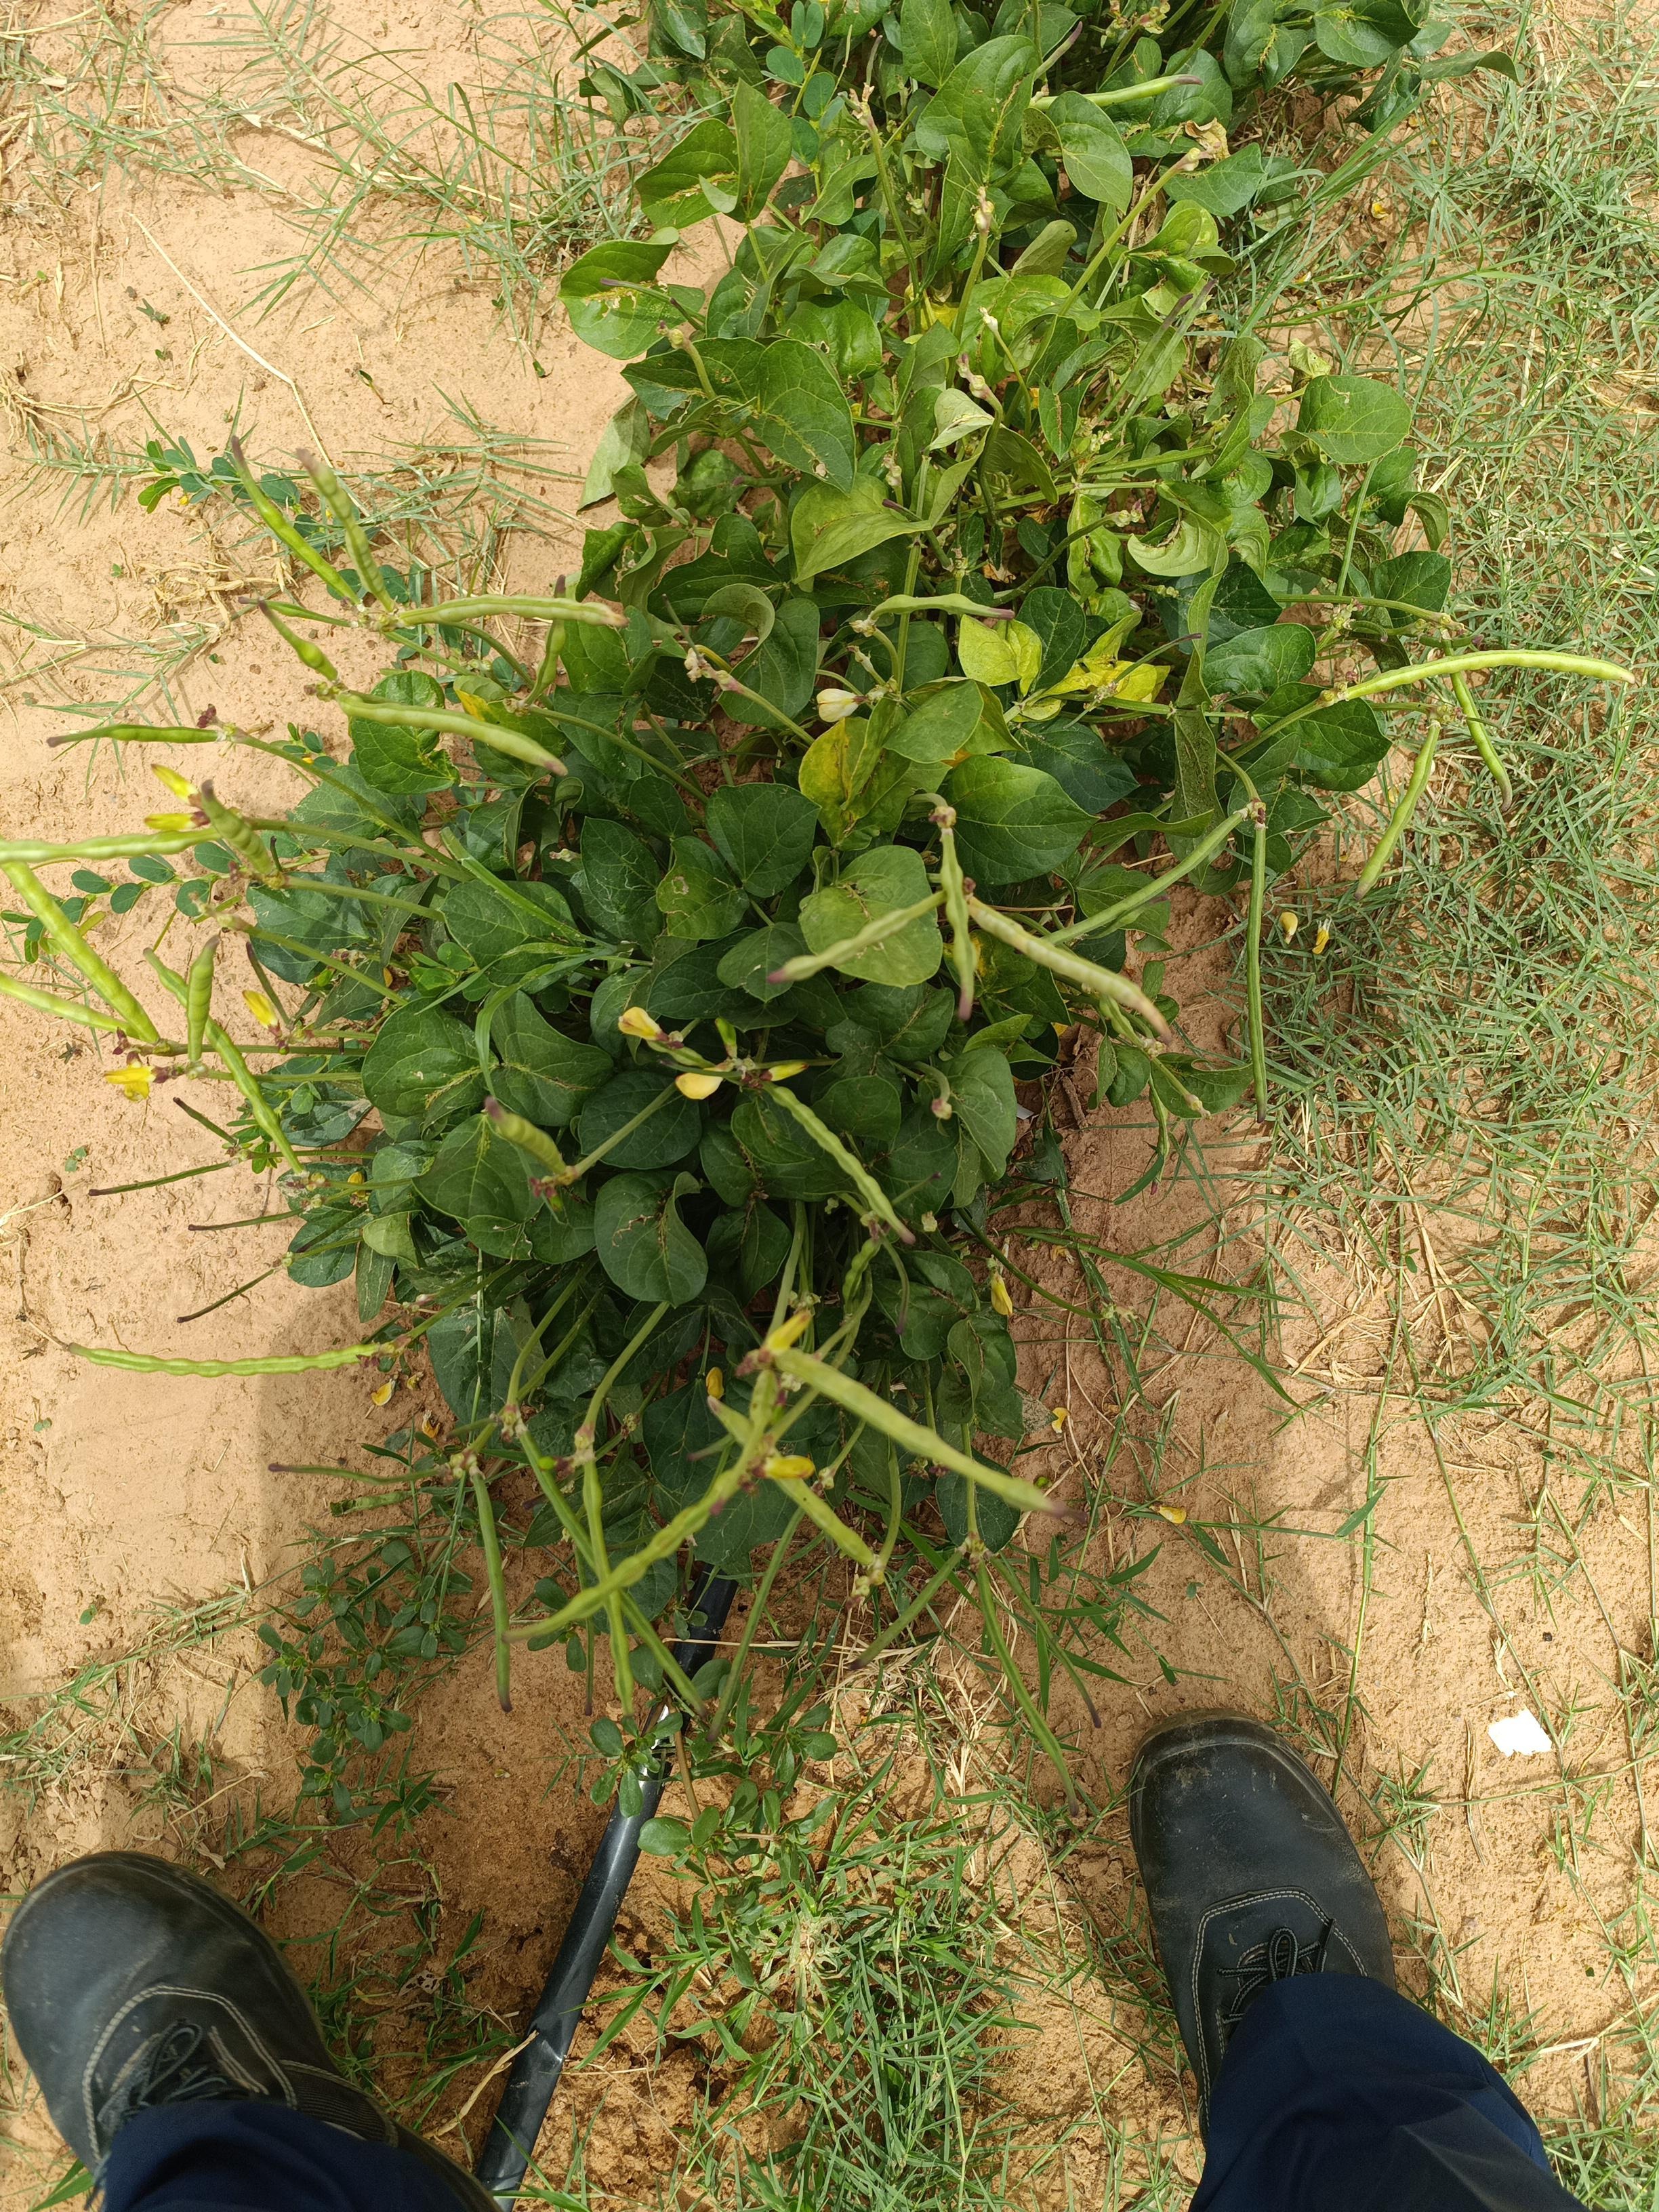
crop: cowpea
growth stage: flowering
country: Nigeria
